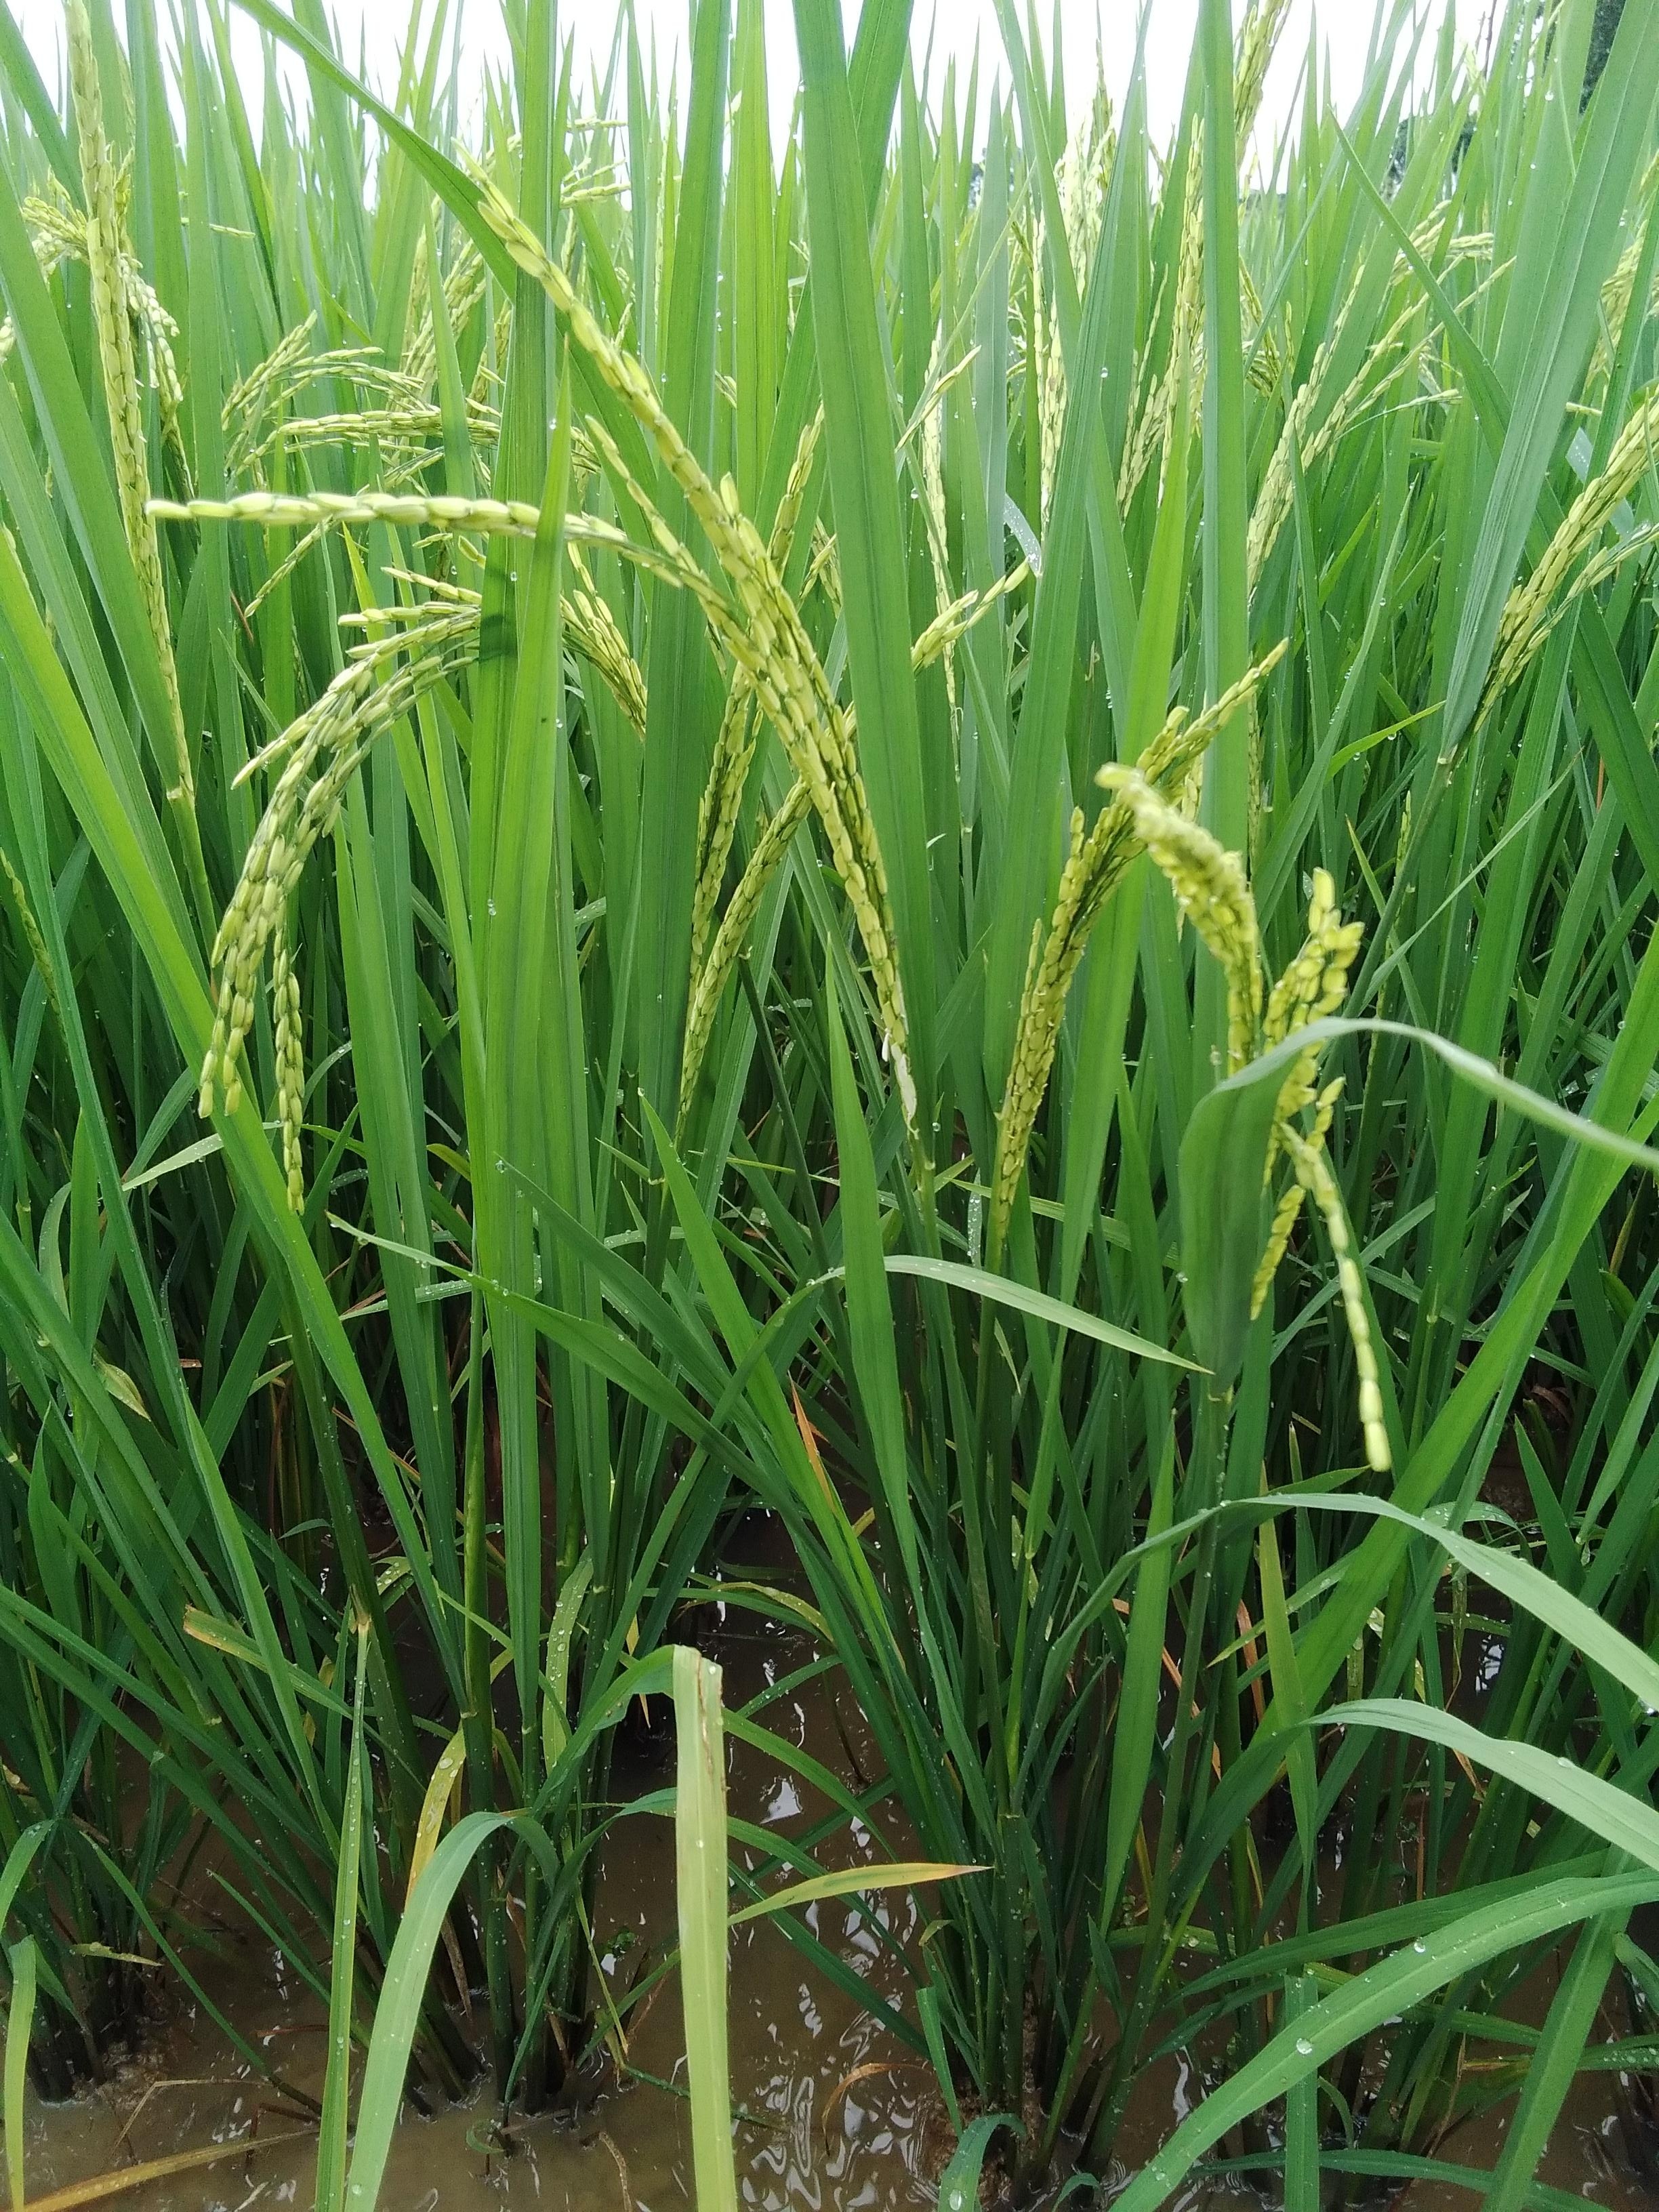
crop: rice
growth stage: flowering
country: Nigeria
